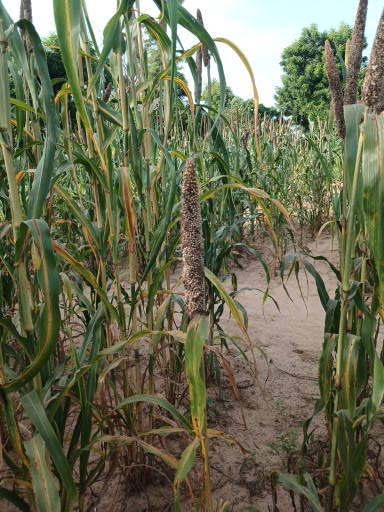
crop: pearl millet
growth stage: maturity
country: Senegal
